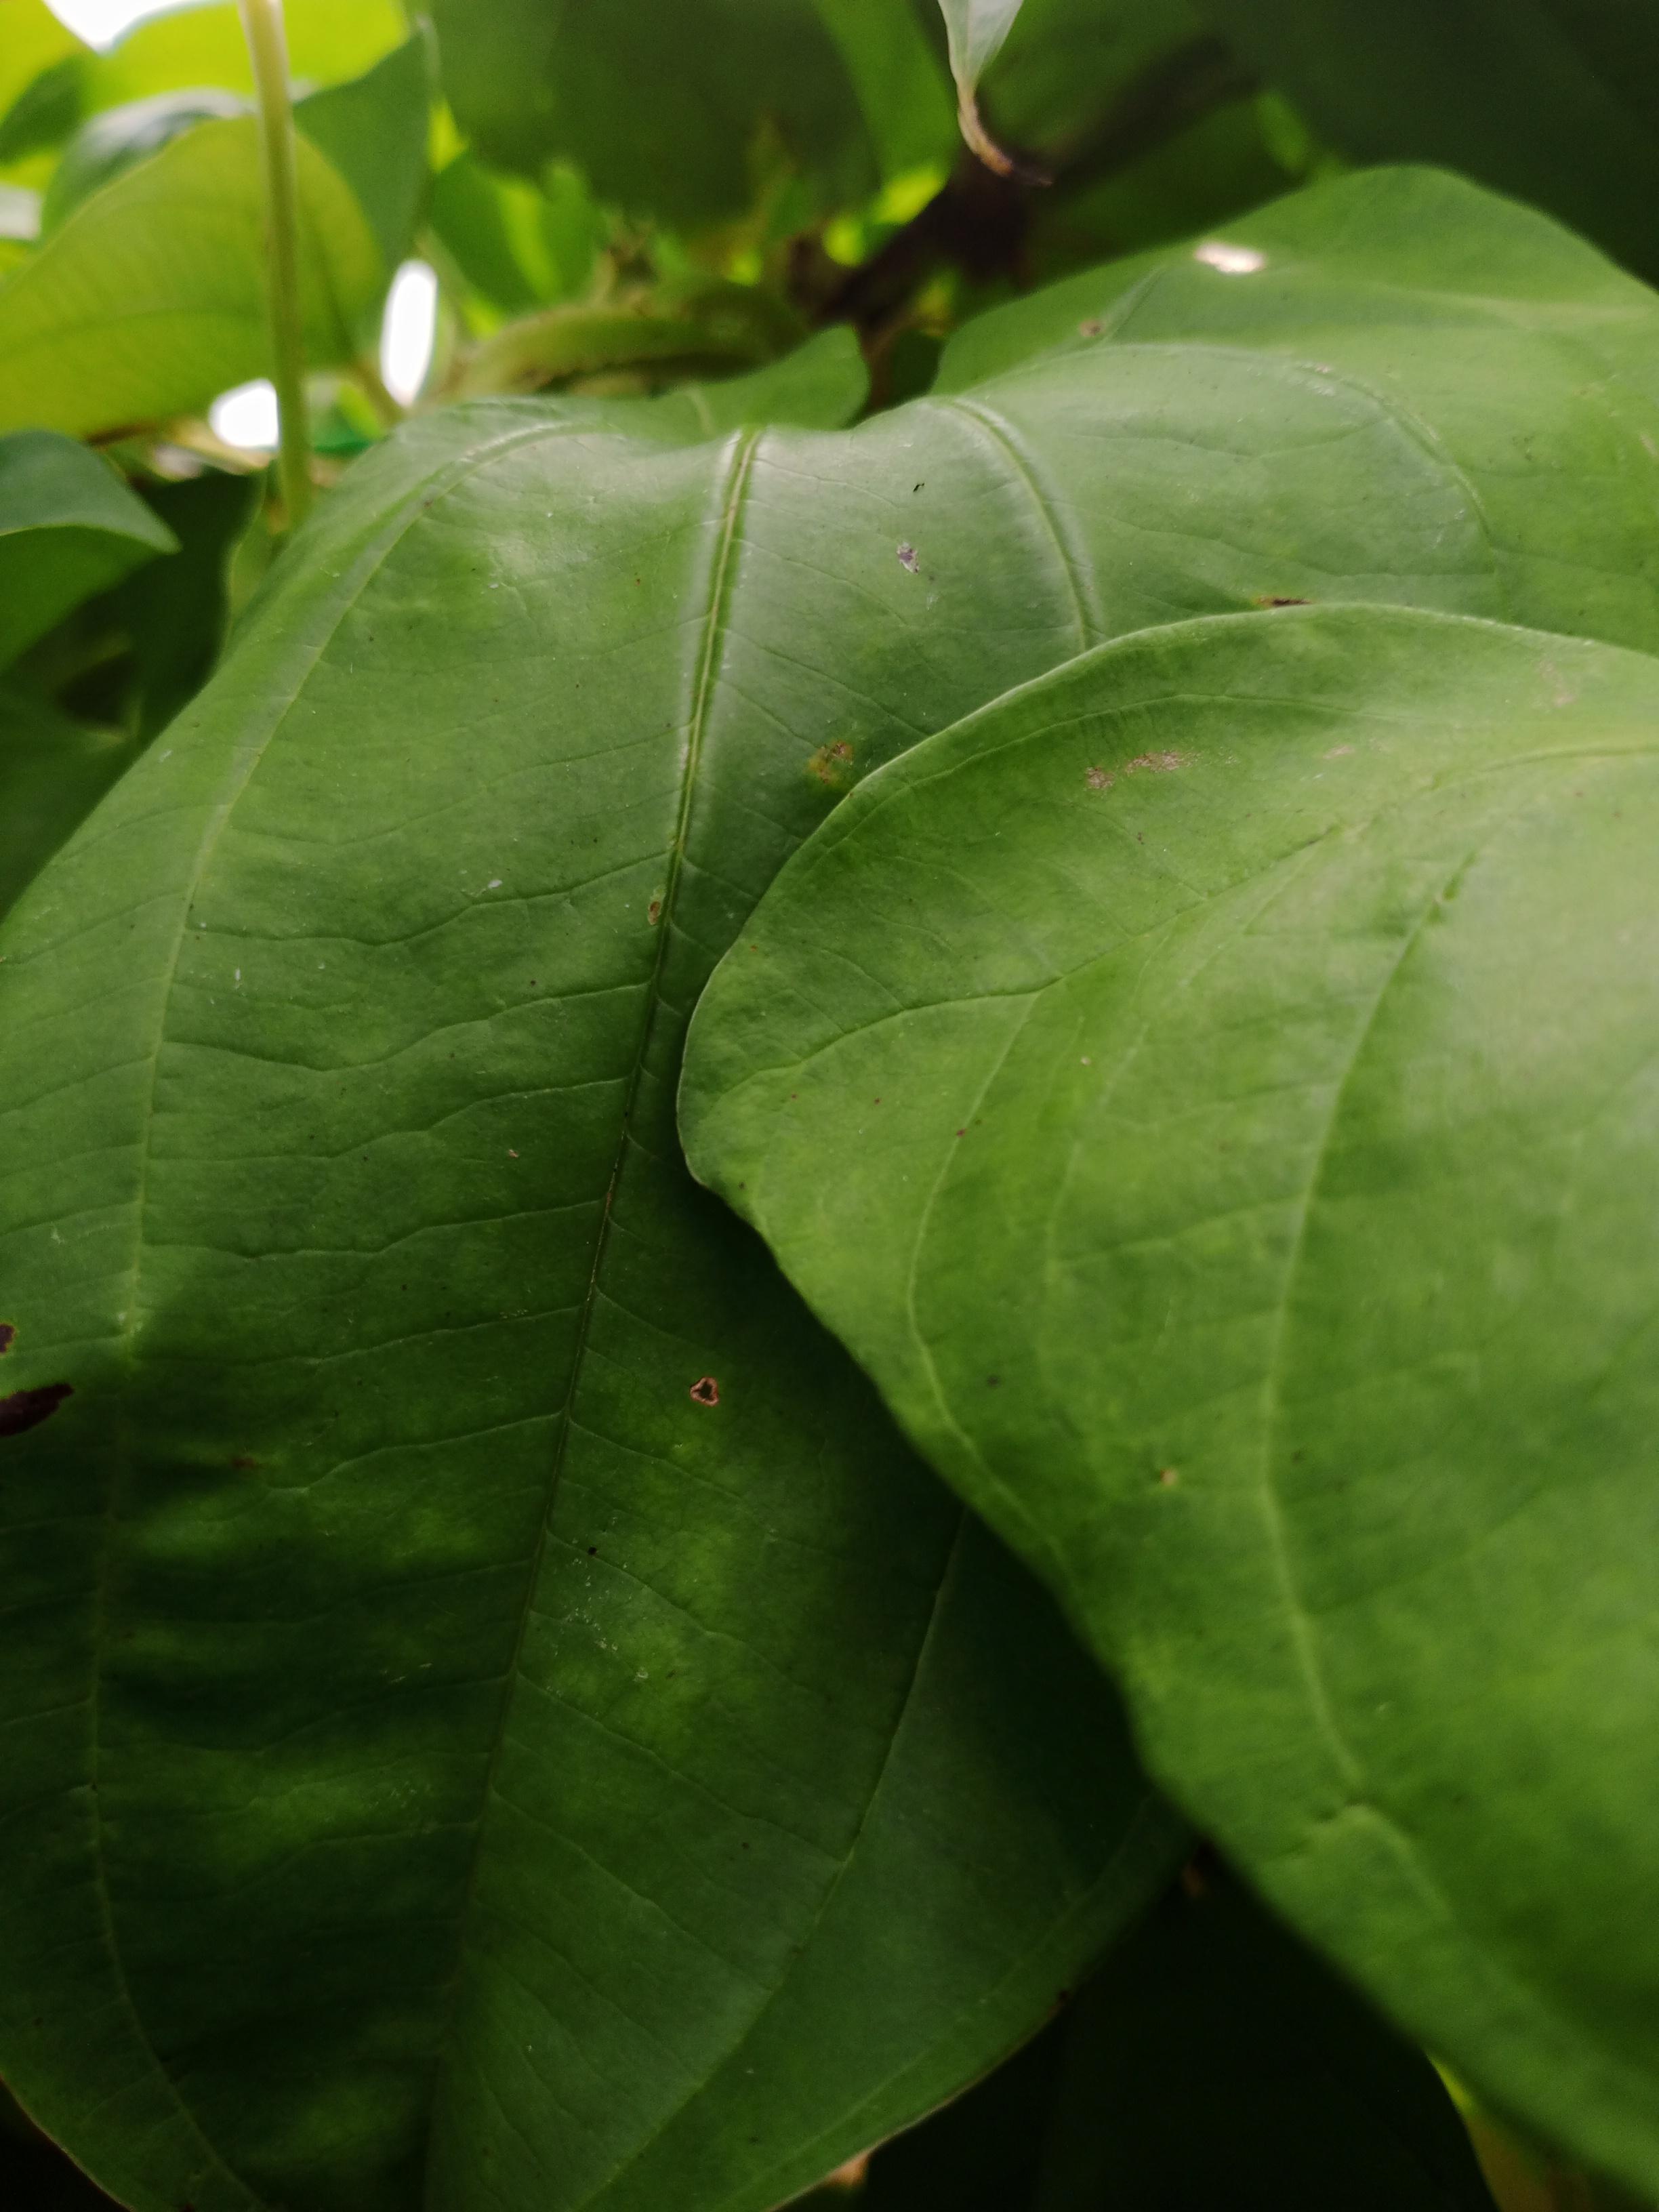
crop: yam
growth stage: vegetative
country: Nigeria
